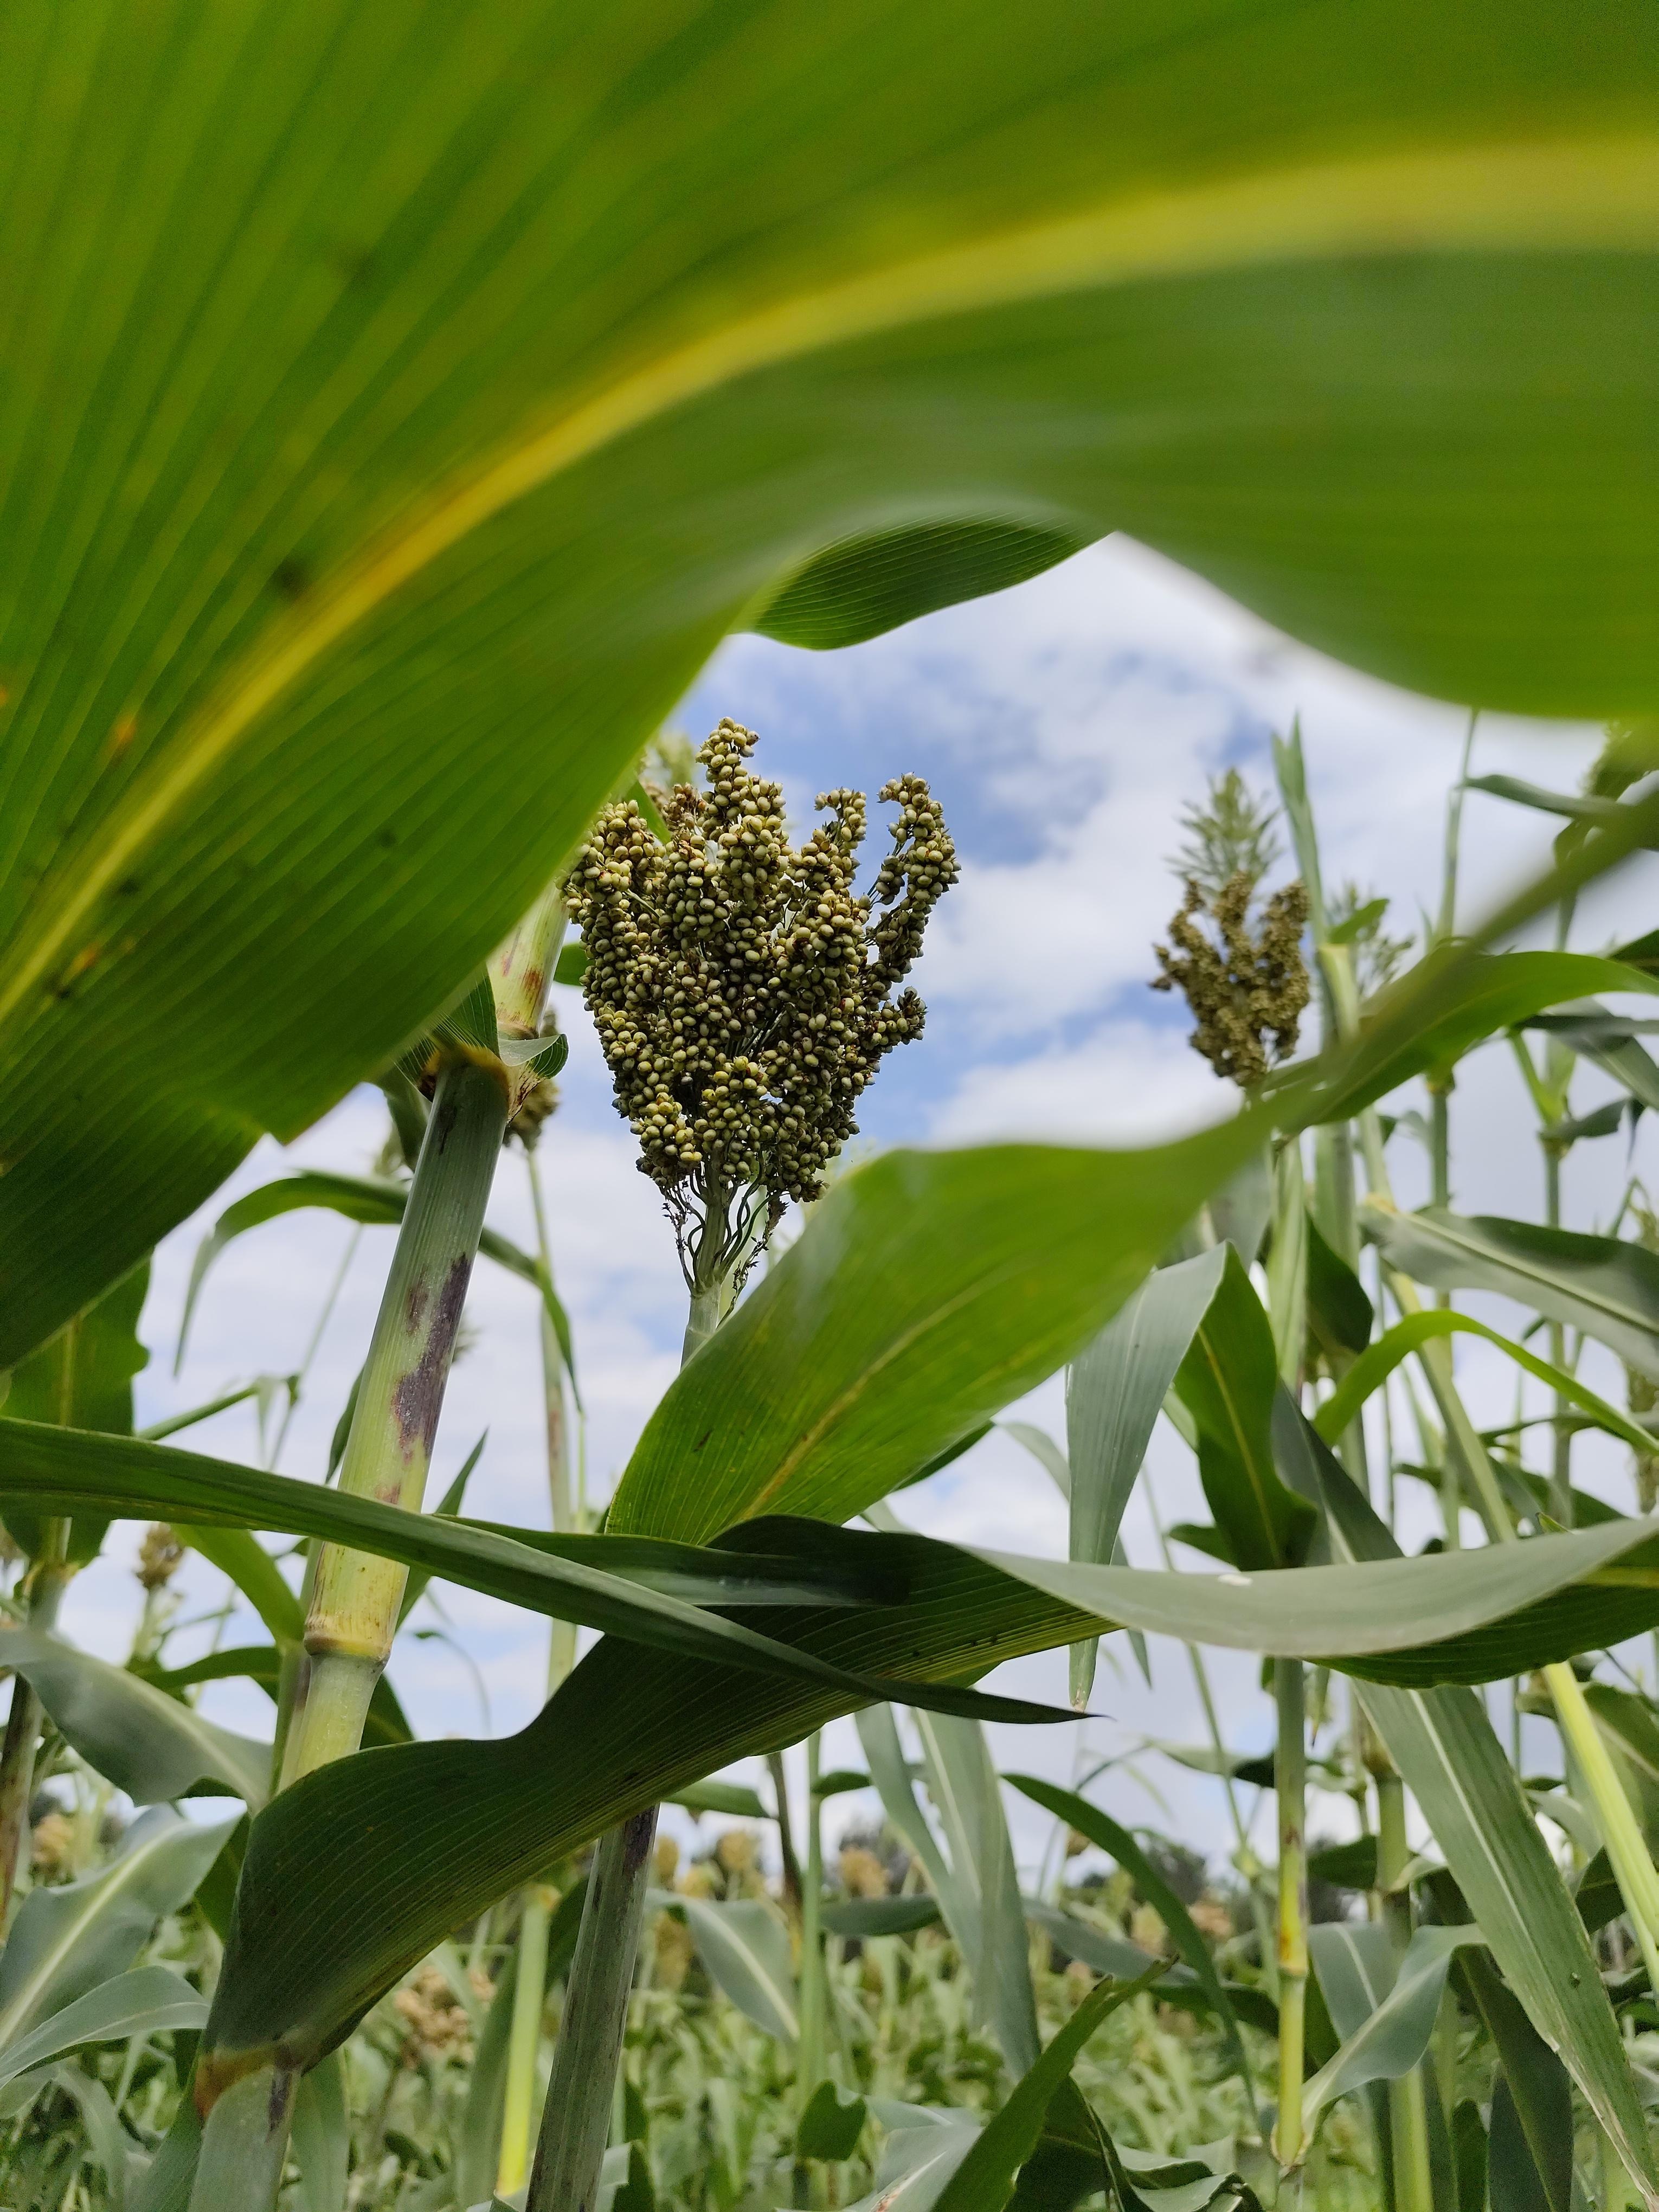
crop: sorghum
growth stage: filling grain
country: Tanzania
